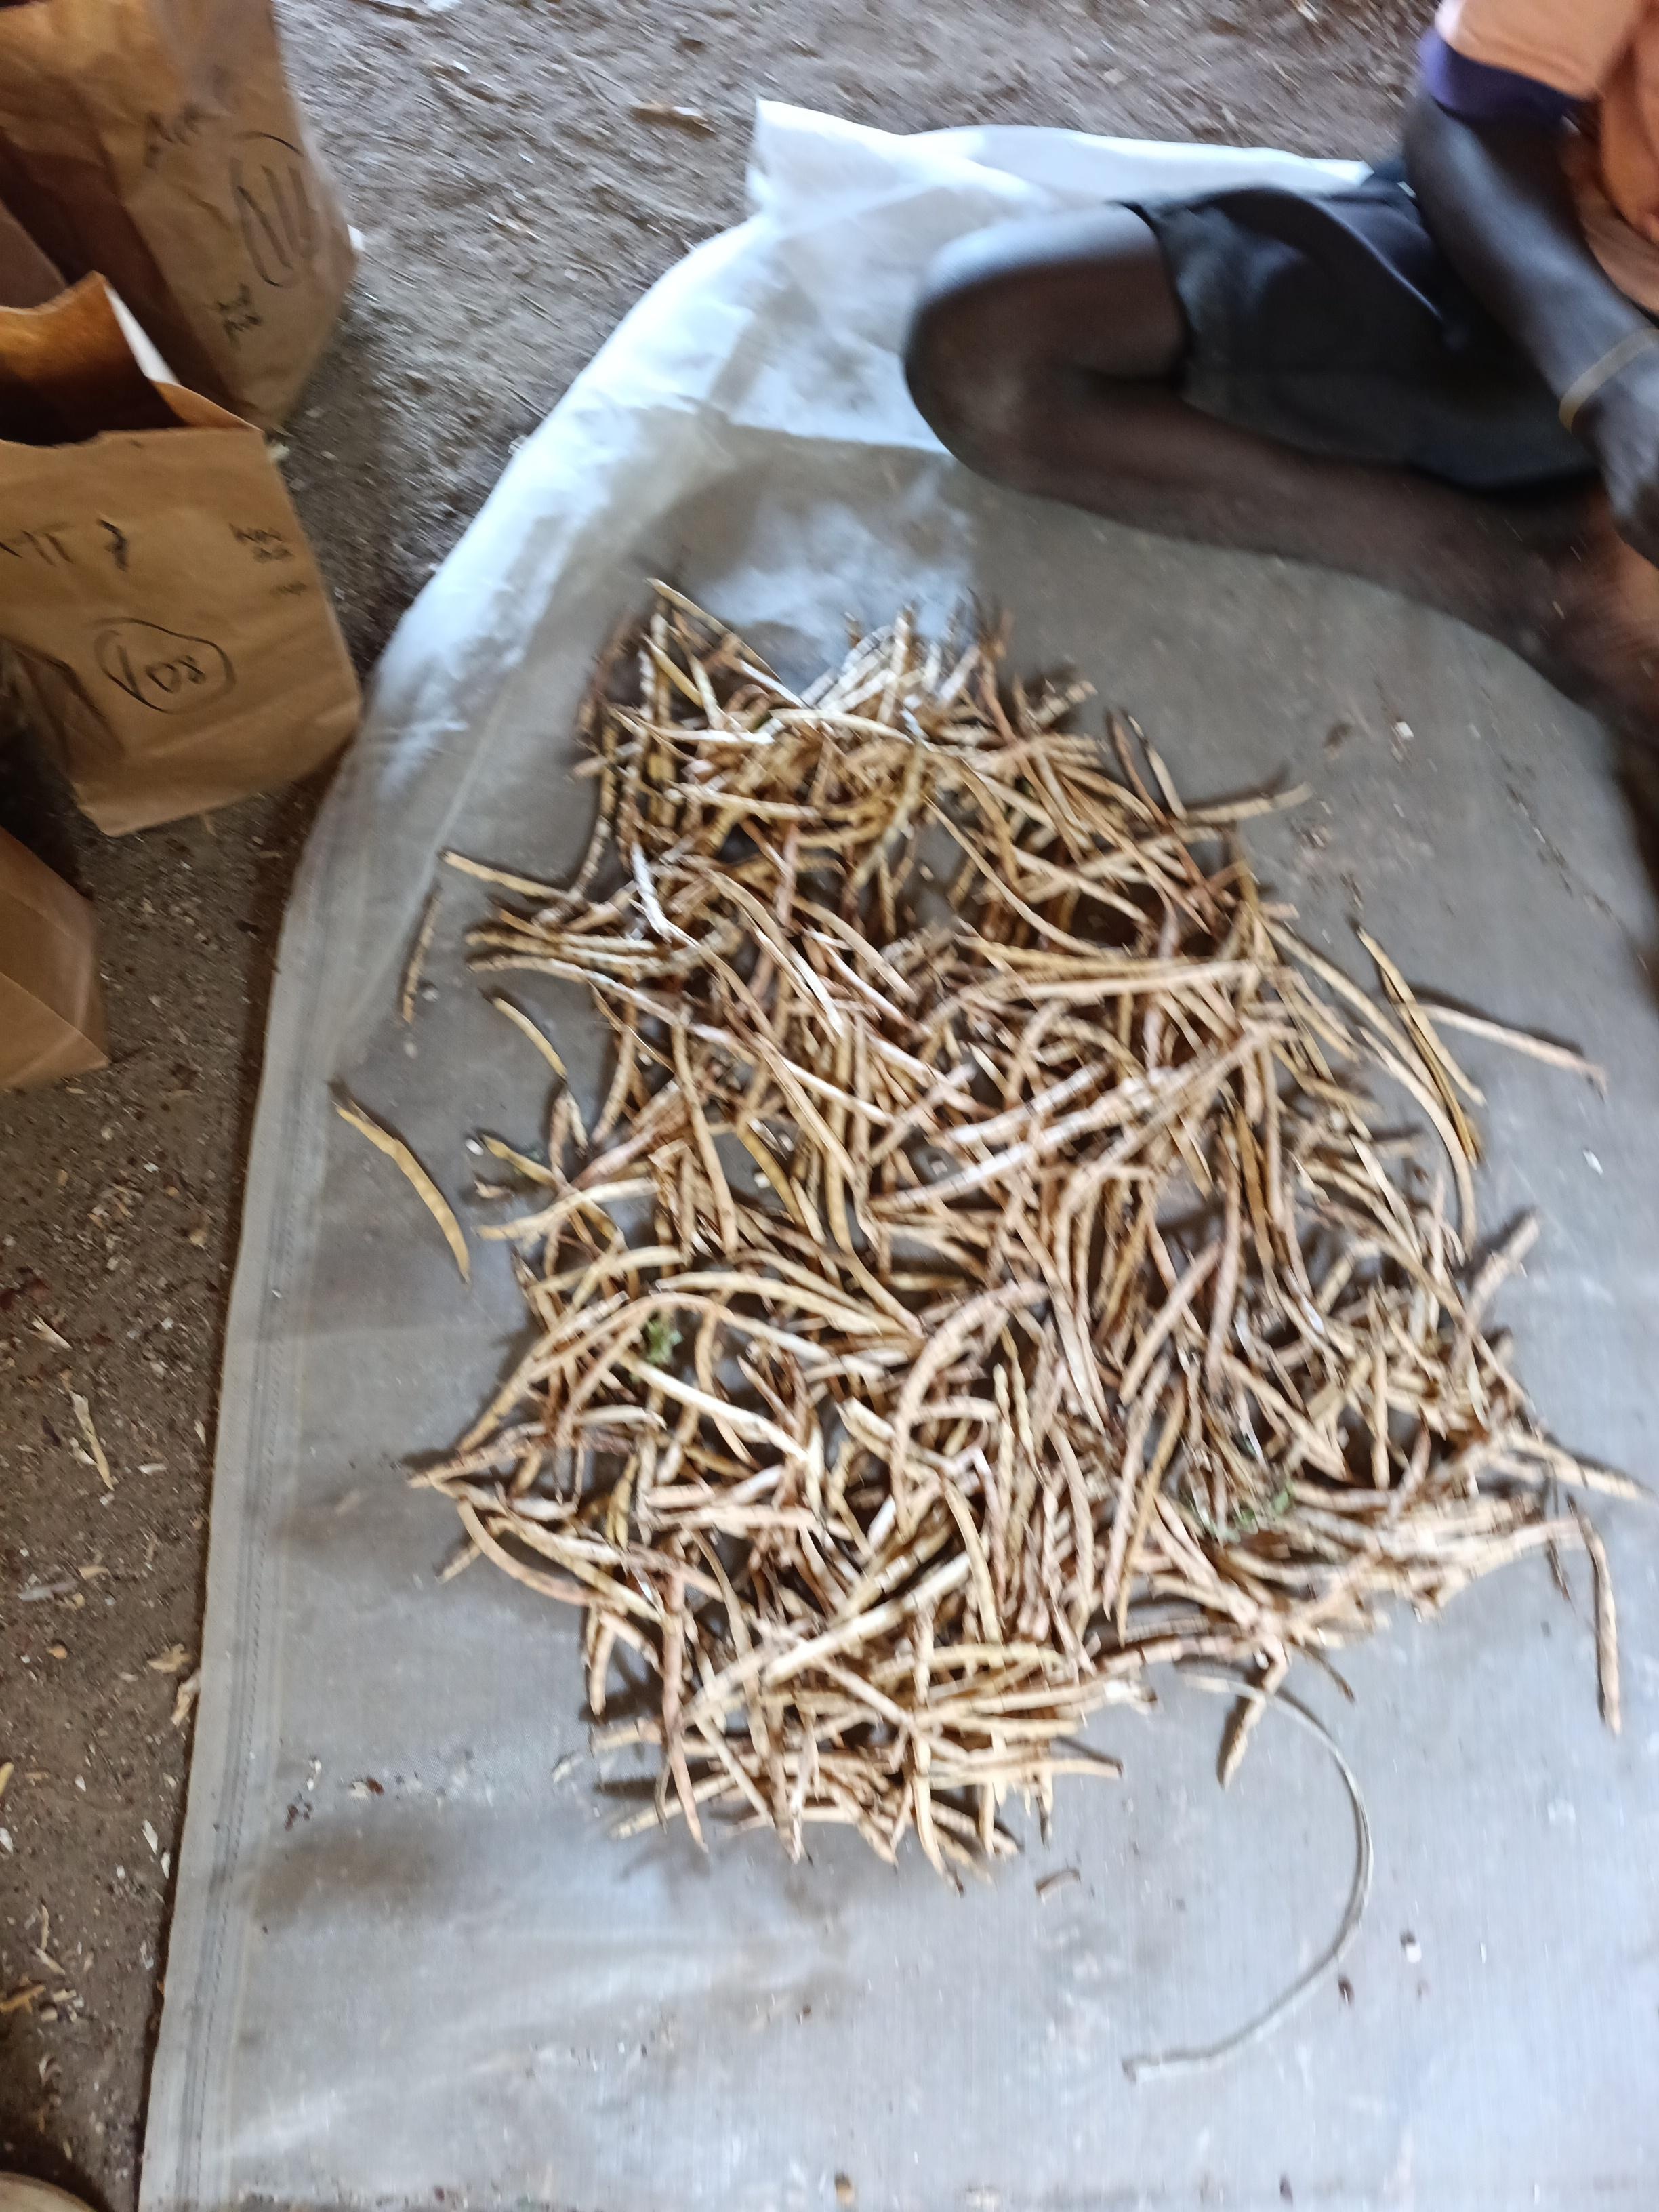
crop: cowpea
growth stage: harvest
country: Nigeria
